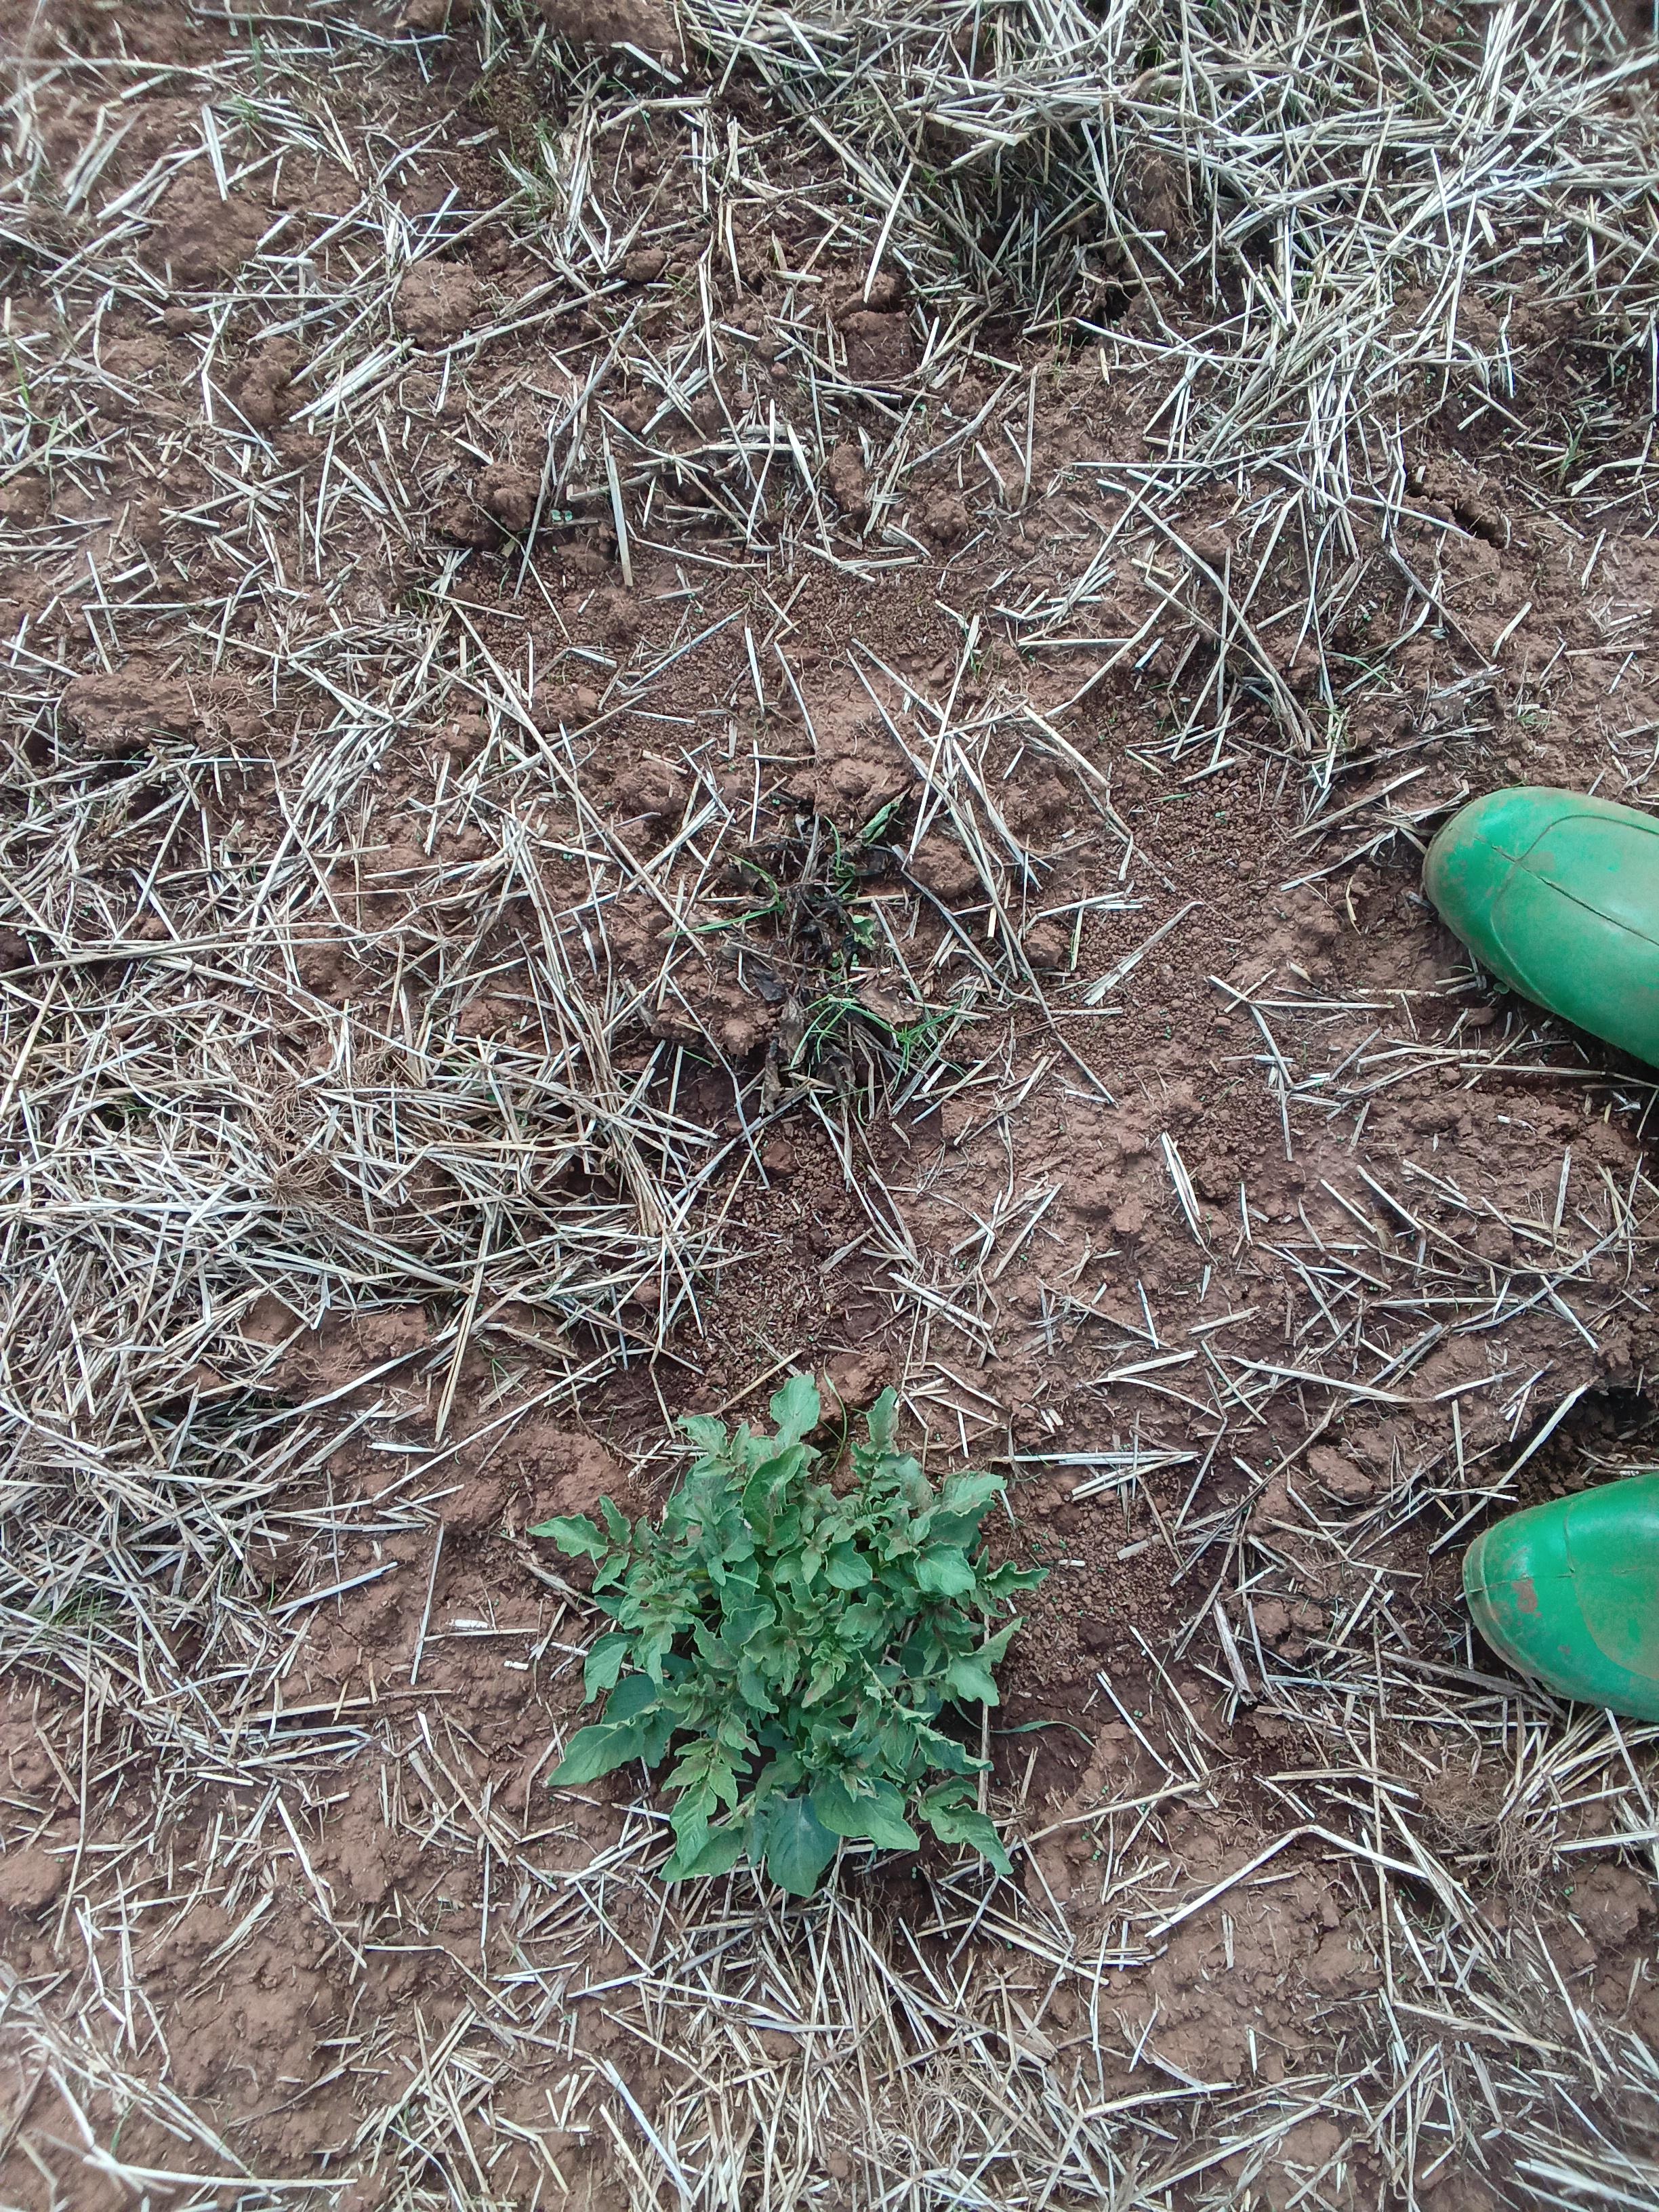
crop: potato
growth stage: vegetative
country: Kenya
